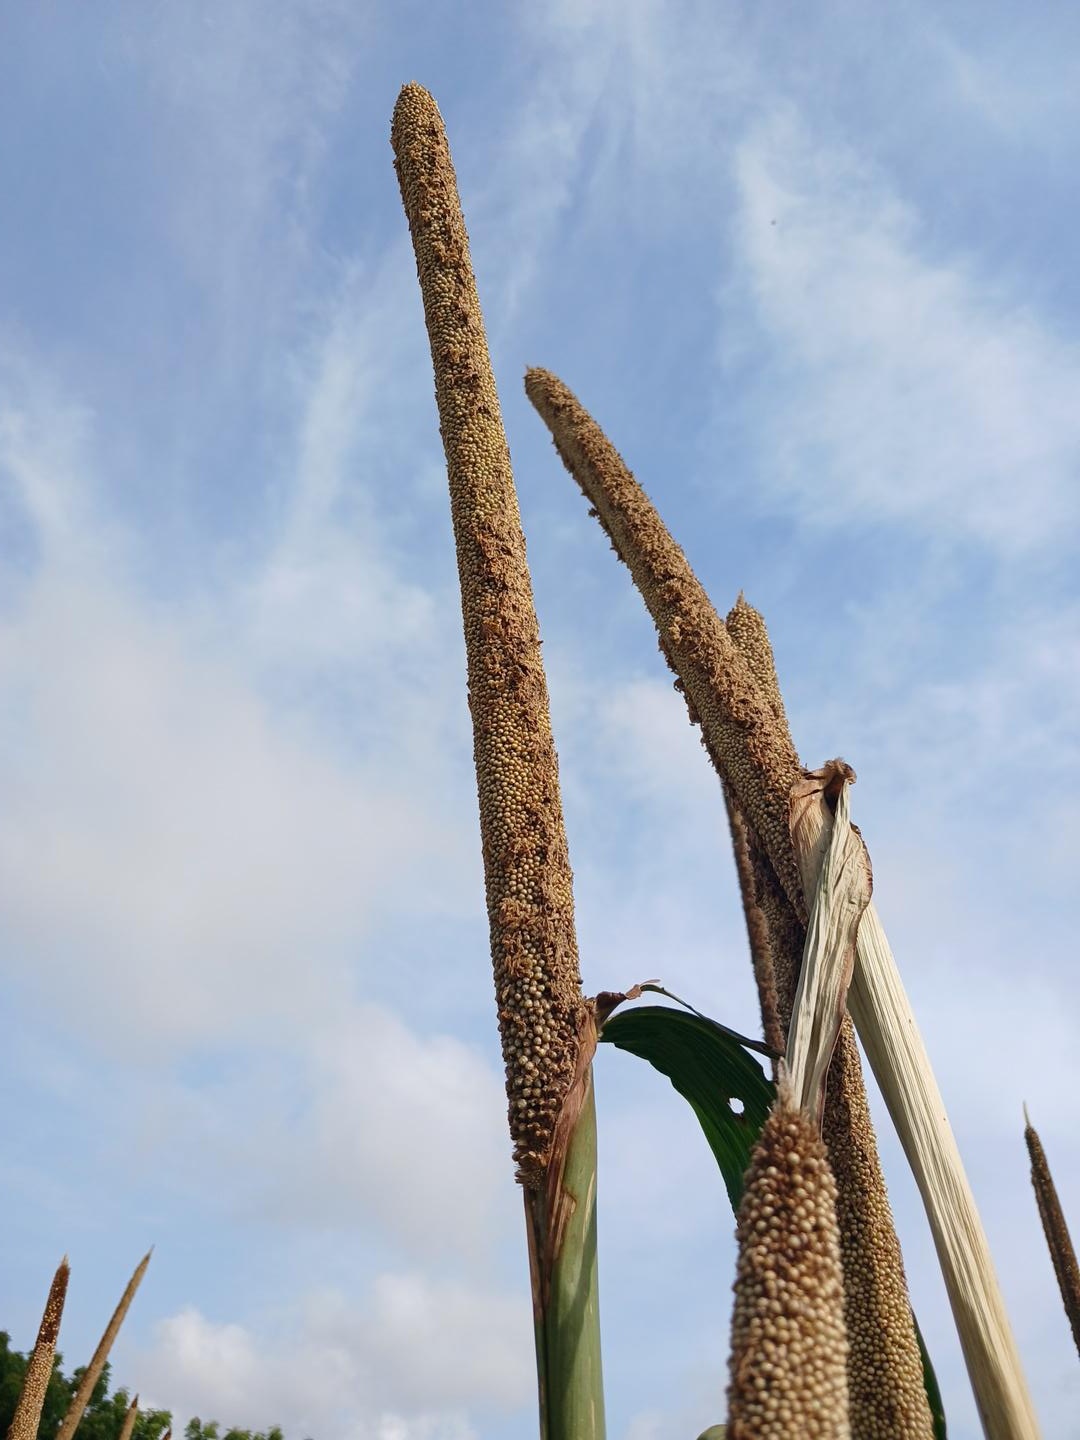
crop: pearl millet
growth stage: maturity
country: Senegal
